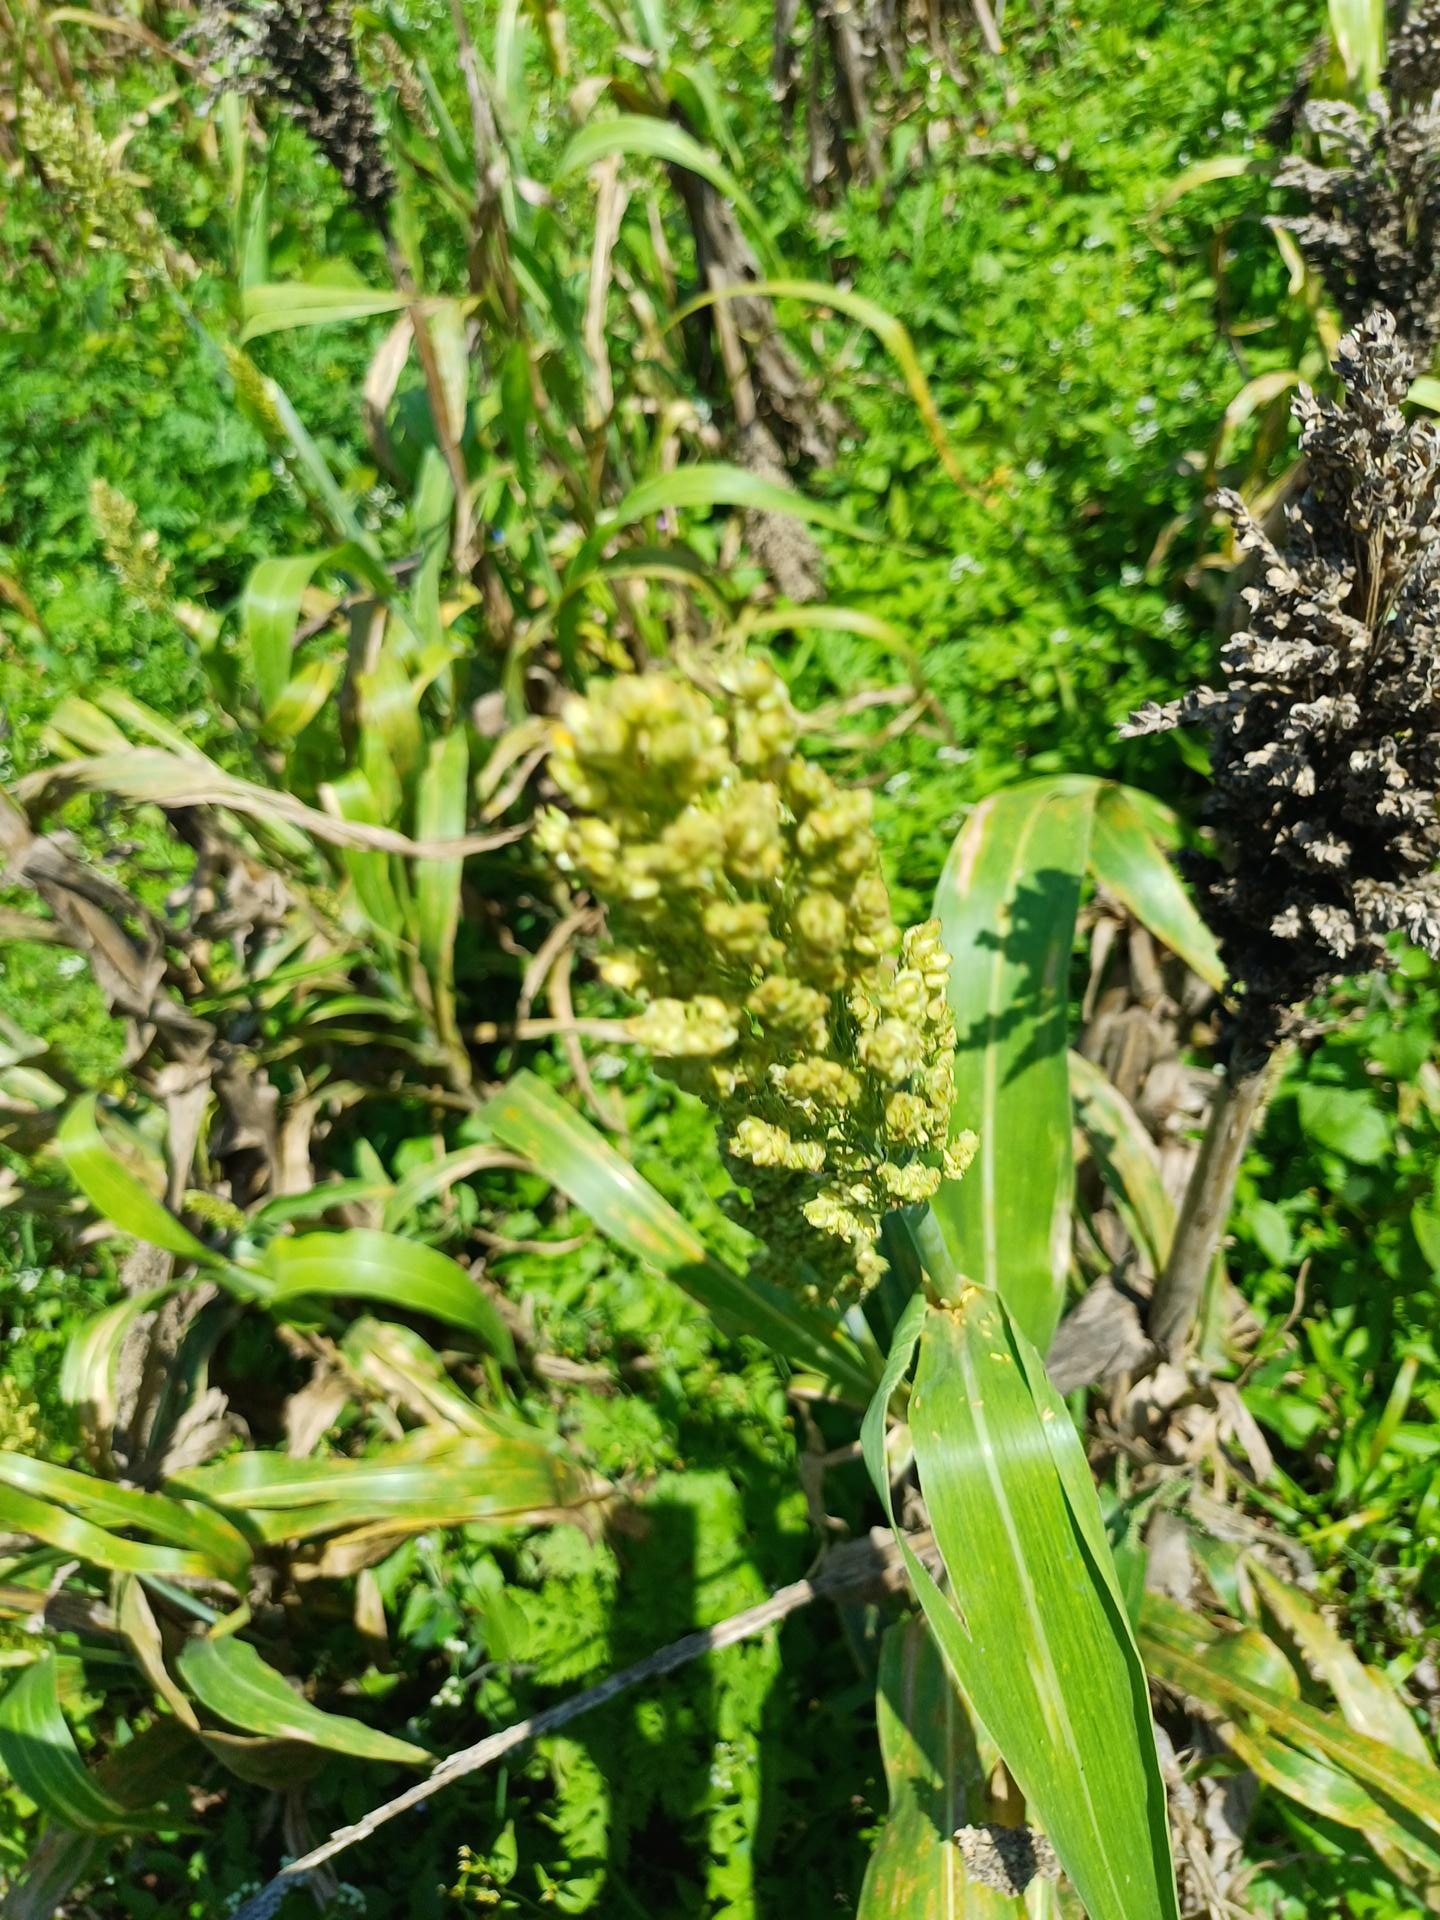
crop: sorghum
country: Kenya
